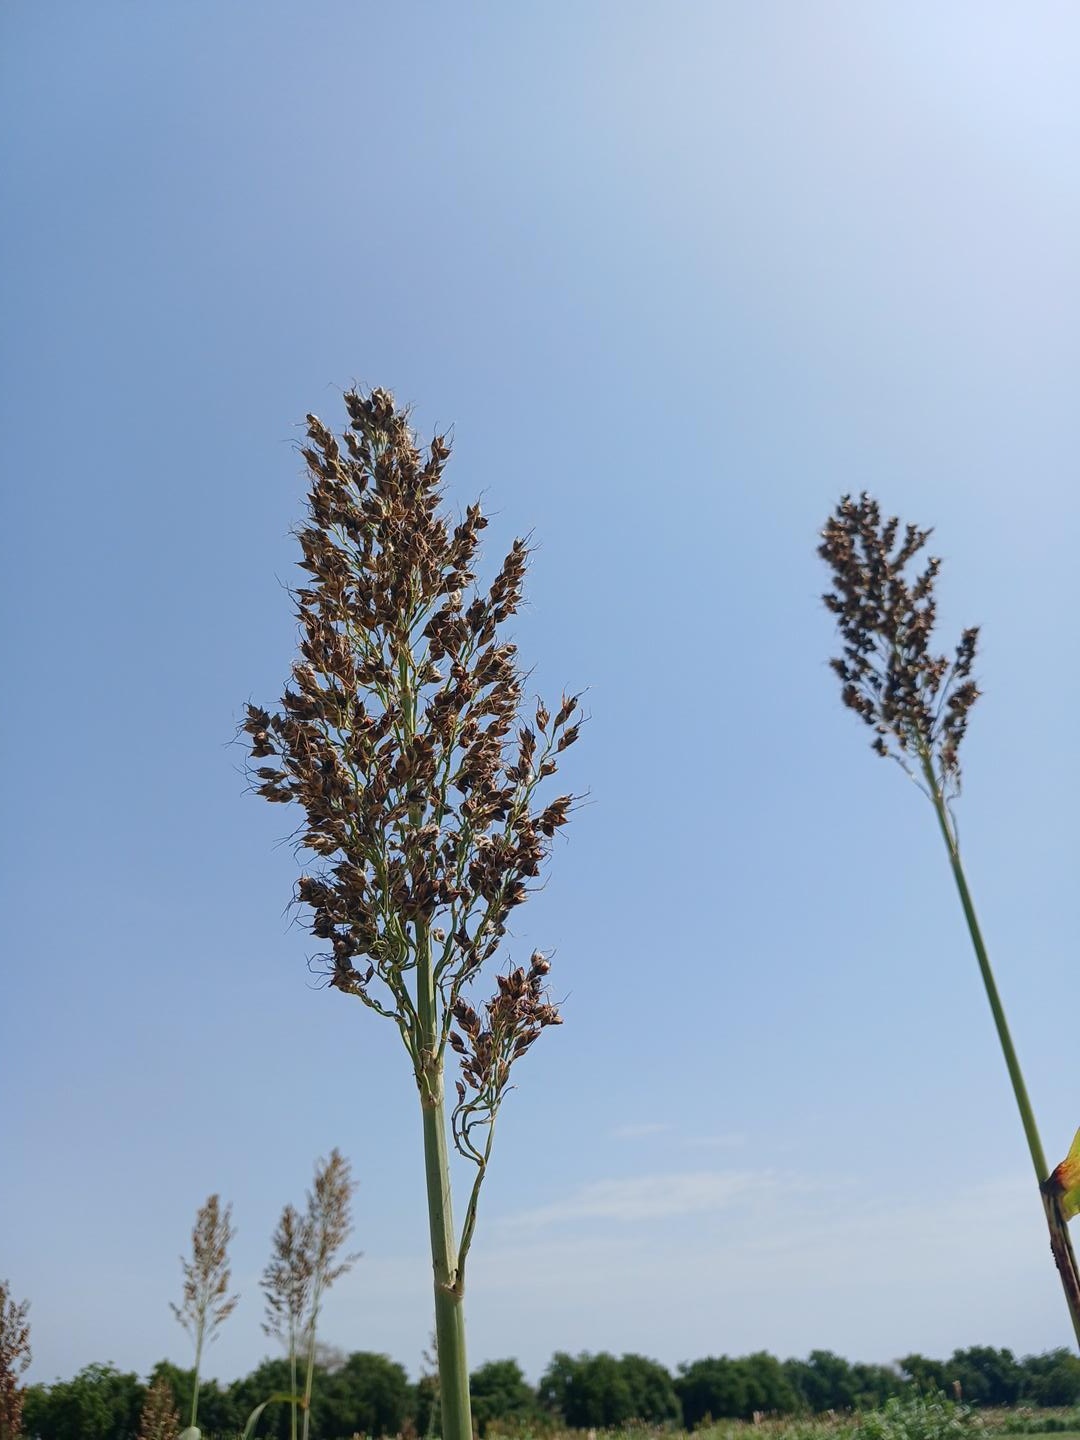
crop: sorghum
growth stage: filling grain
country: Senegal
